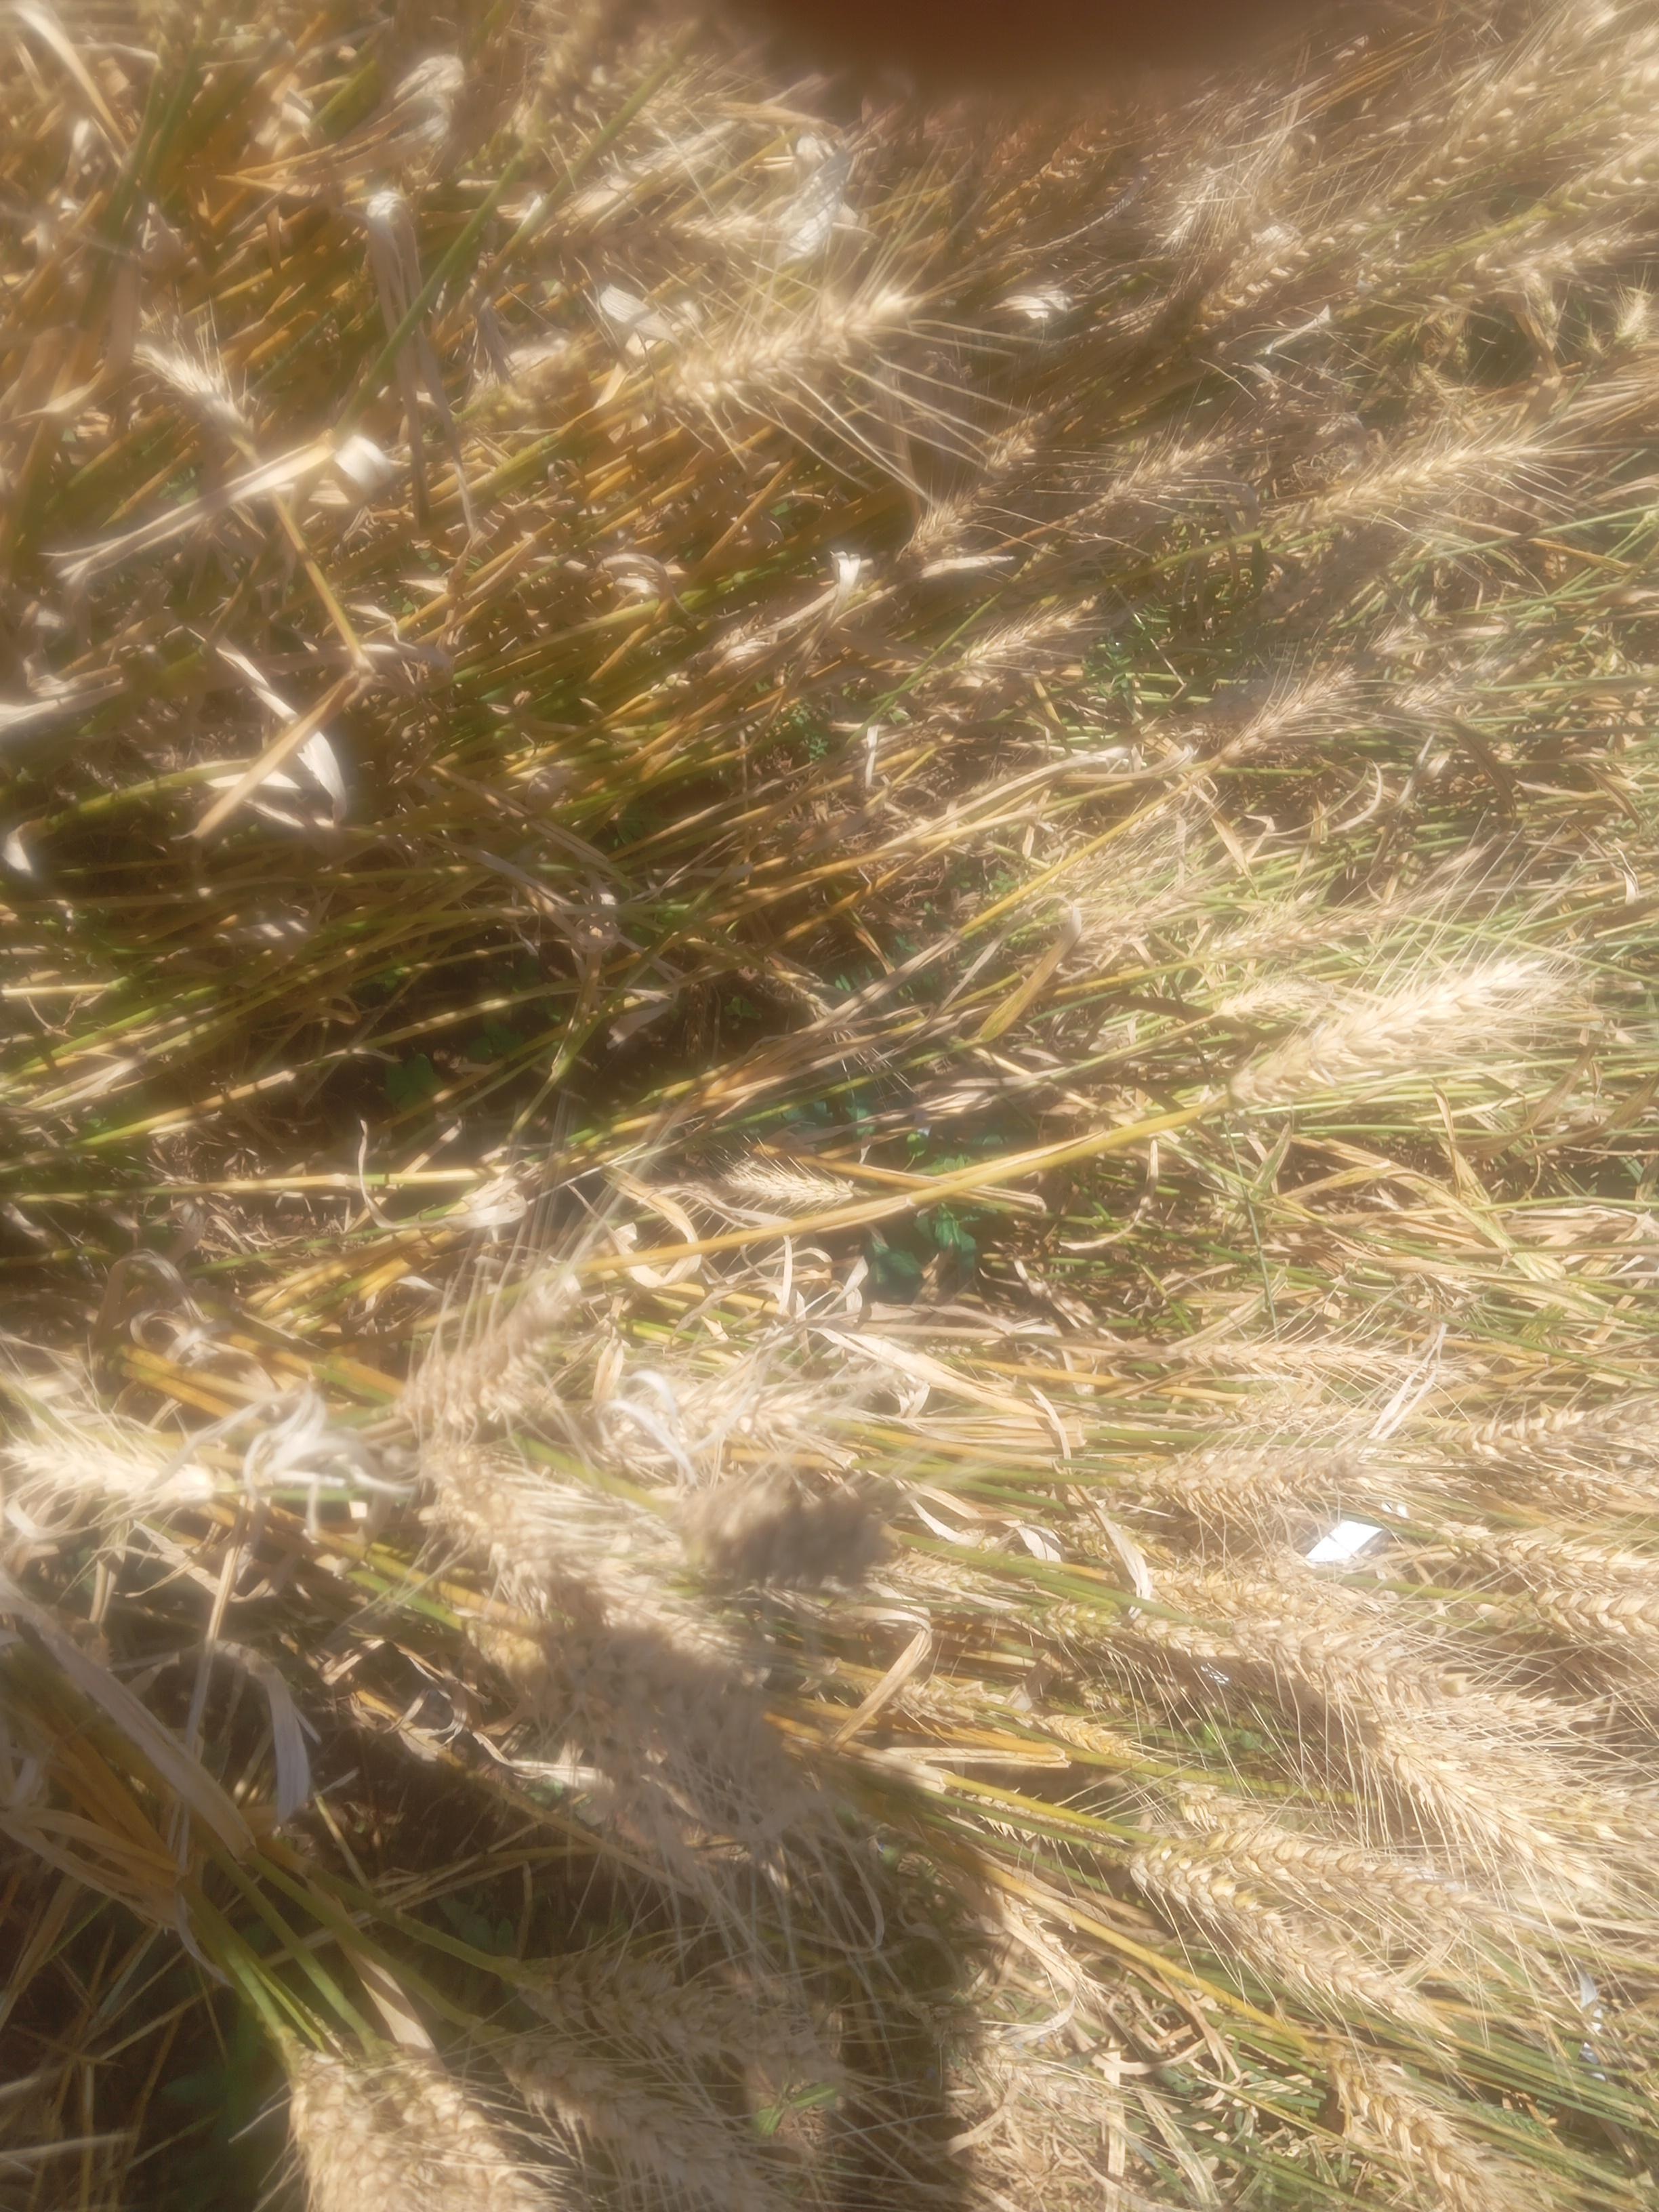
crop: wheat
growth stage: maturity
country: Kenya
